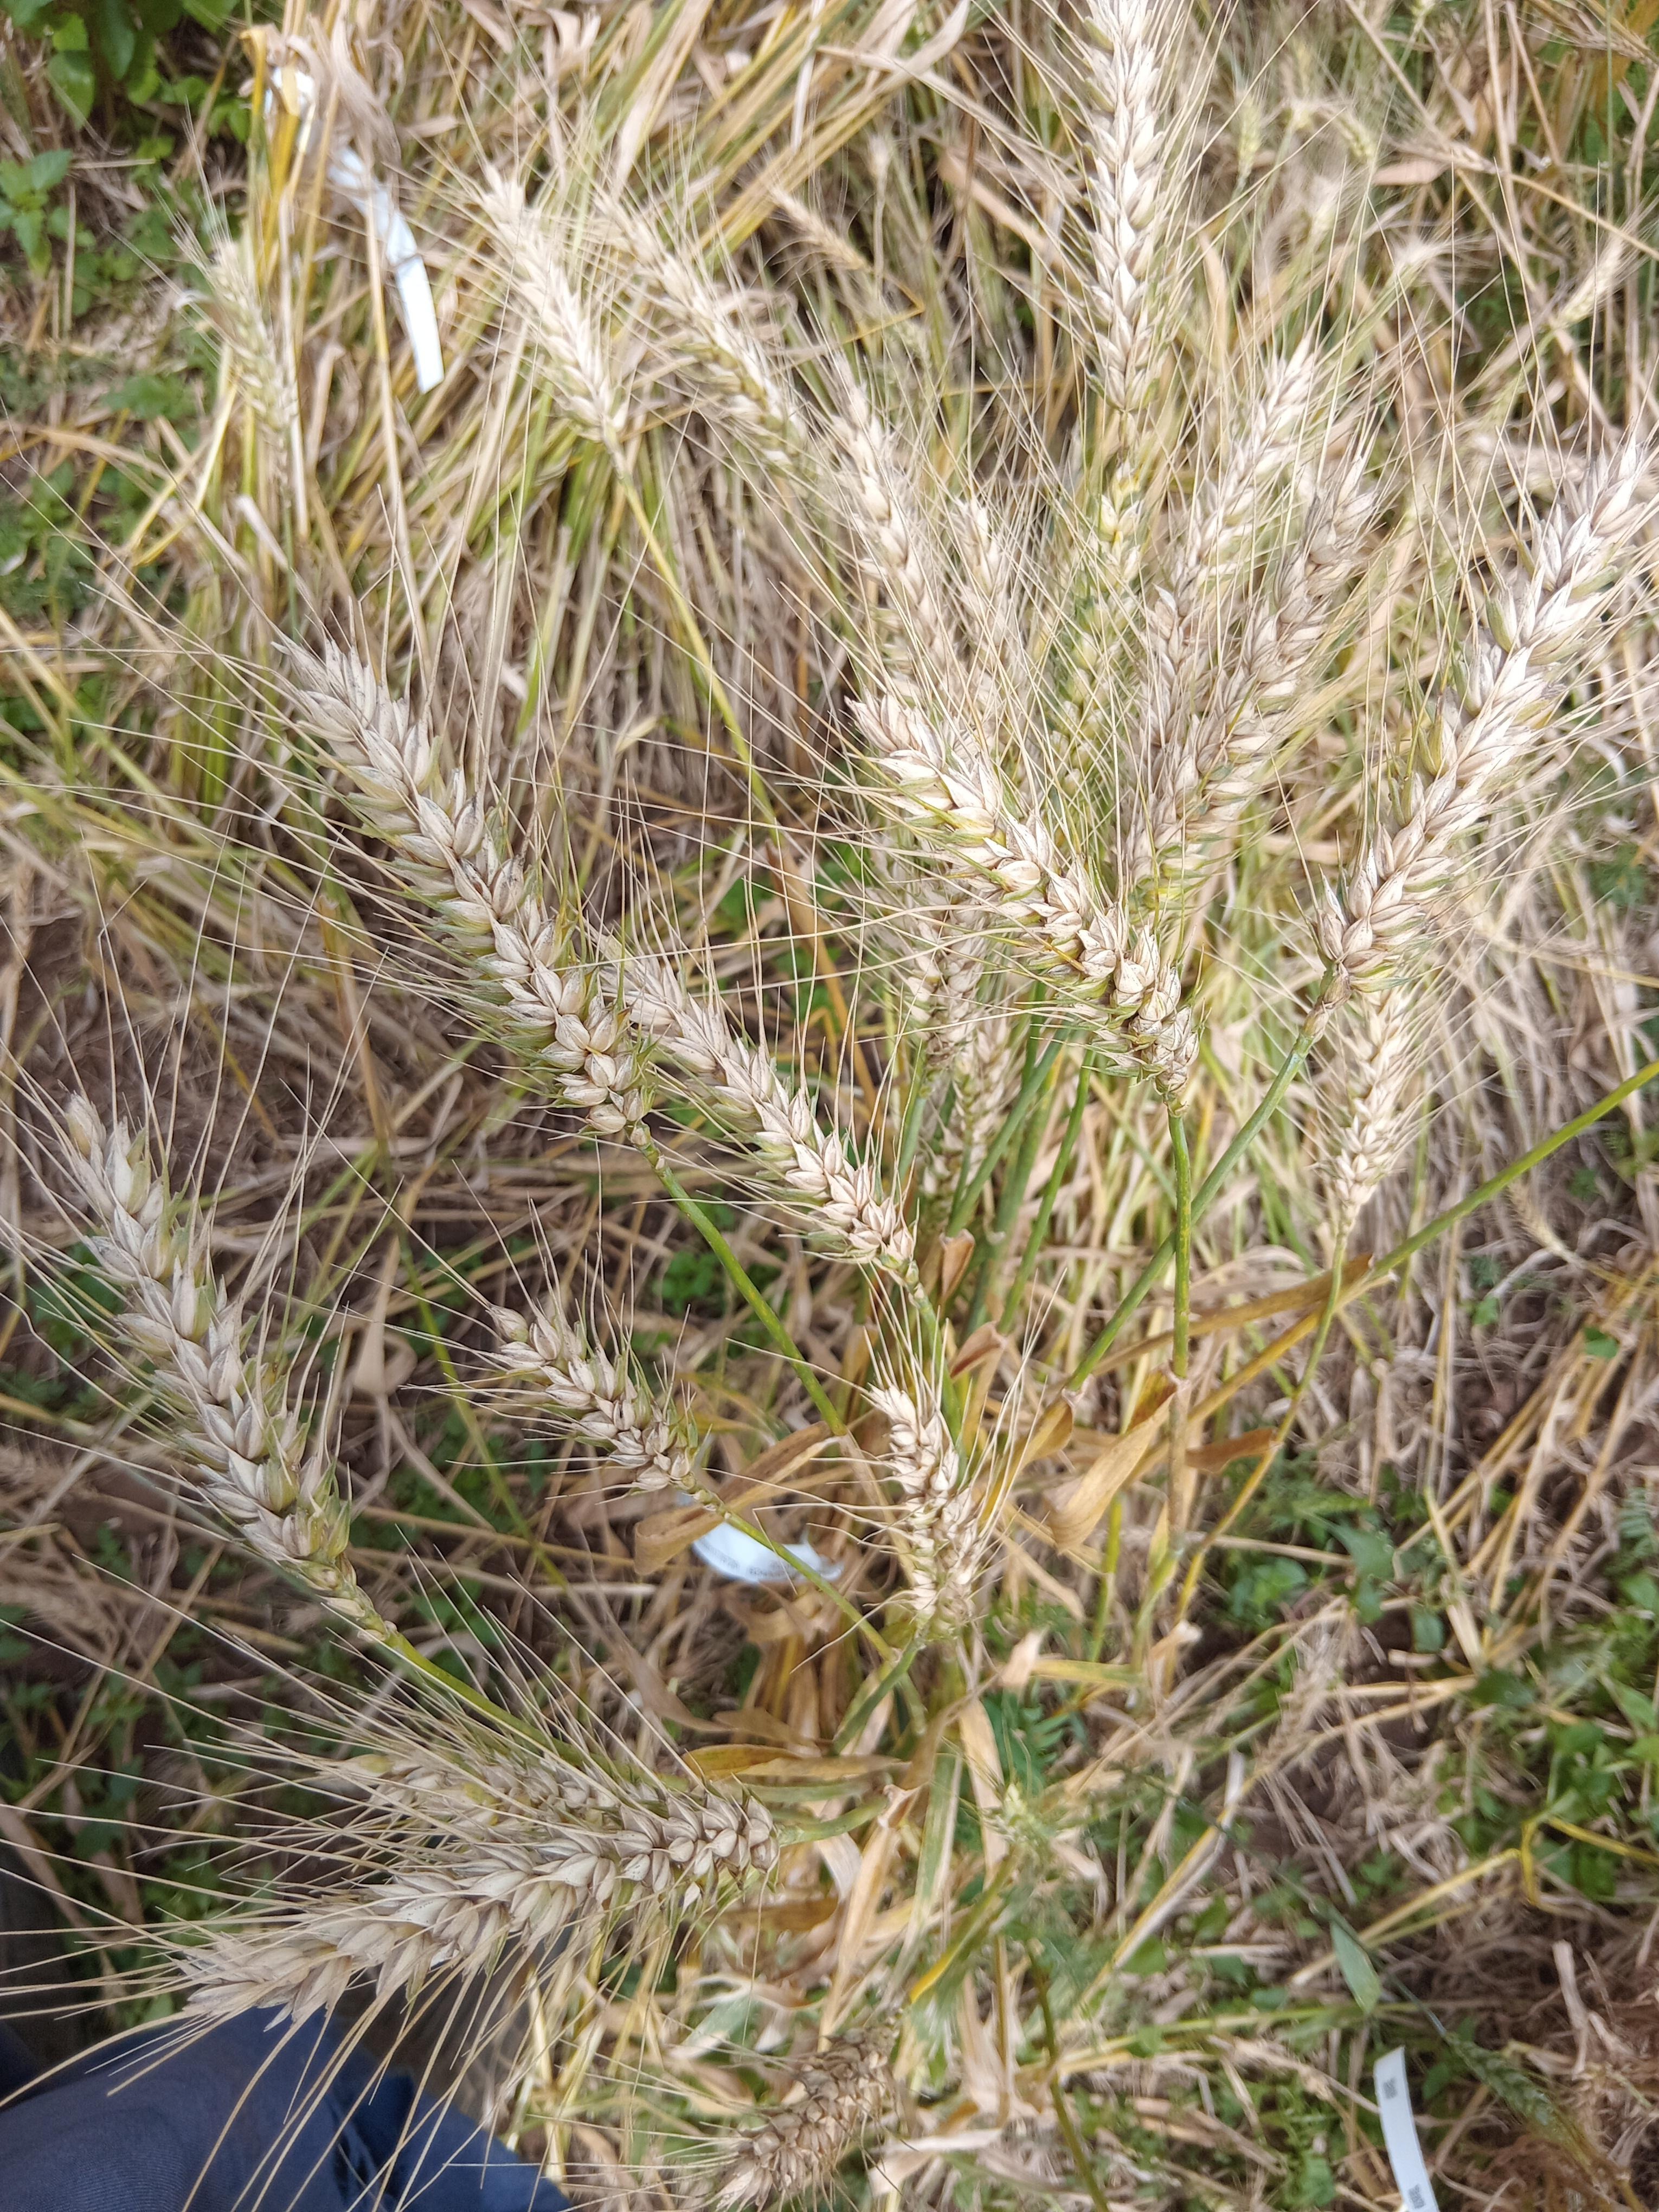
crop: wheat
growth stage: maturity
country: Kenya
